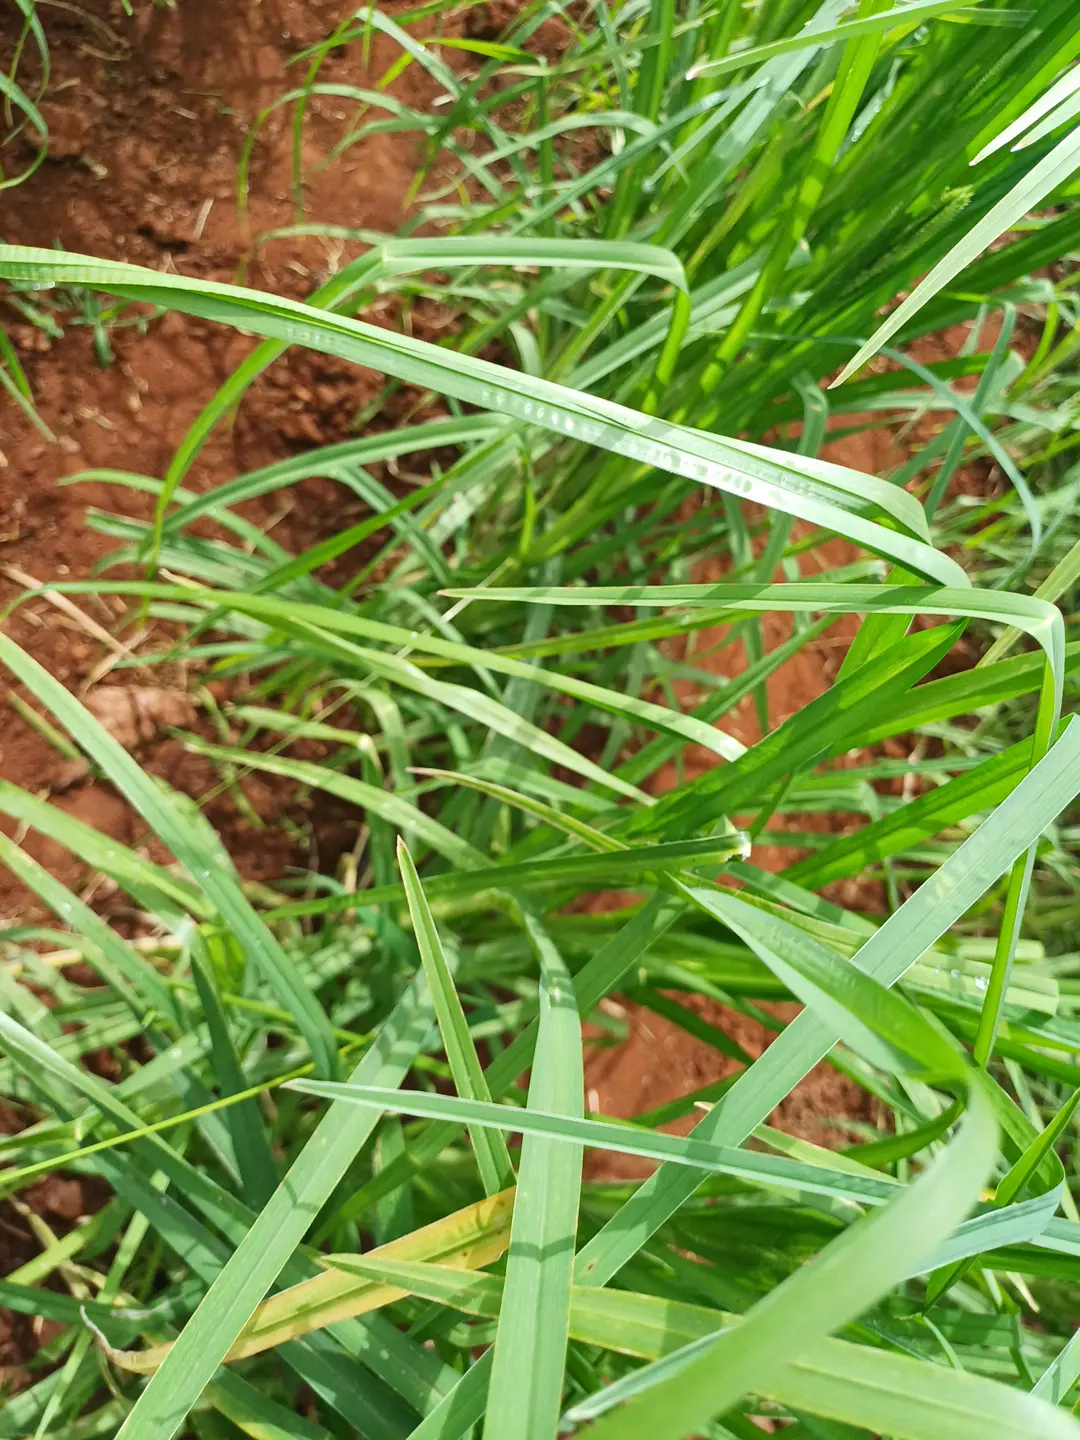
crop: finger millet
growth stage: vegetative
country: Kenya
